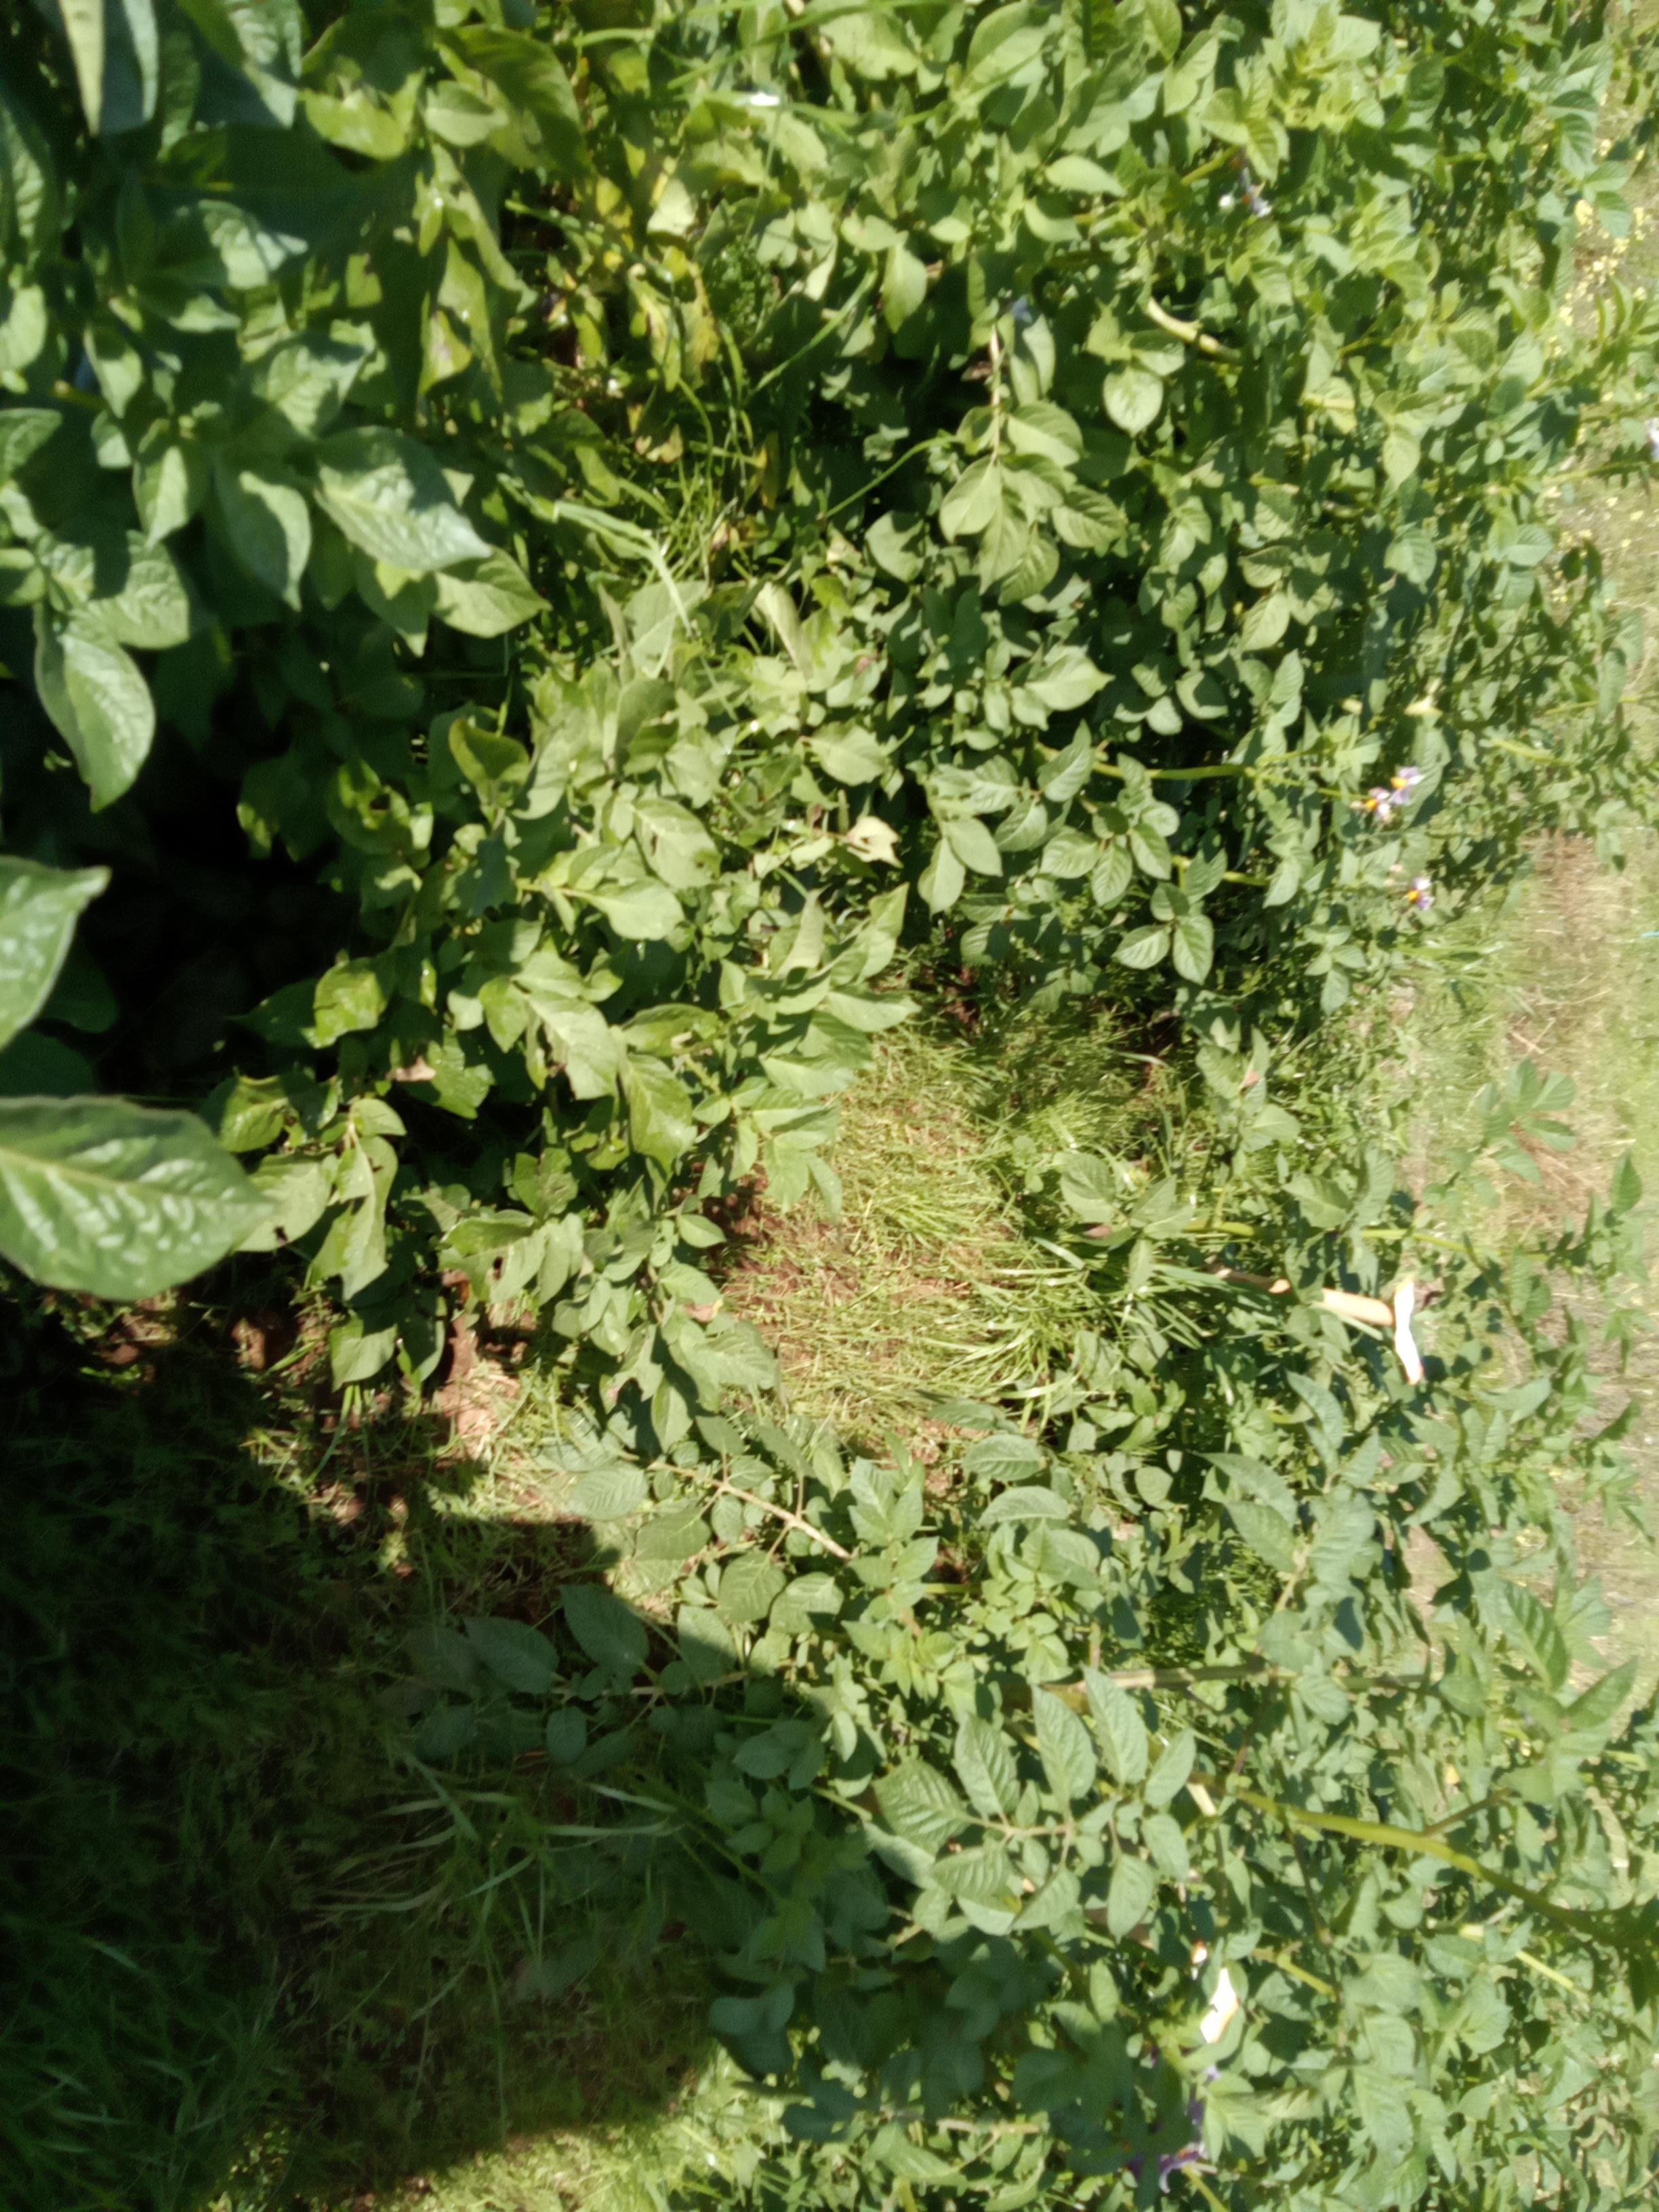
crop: potato
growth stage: maturity
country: Kenya
